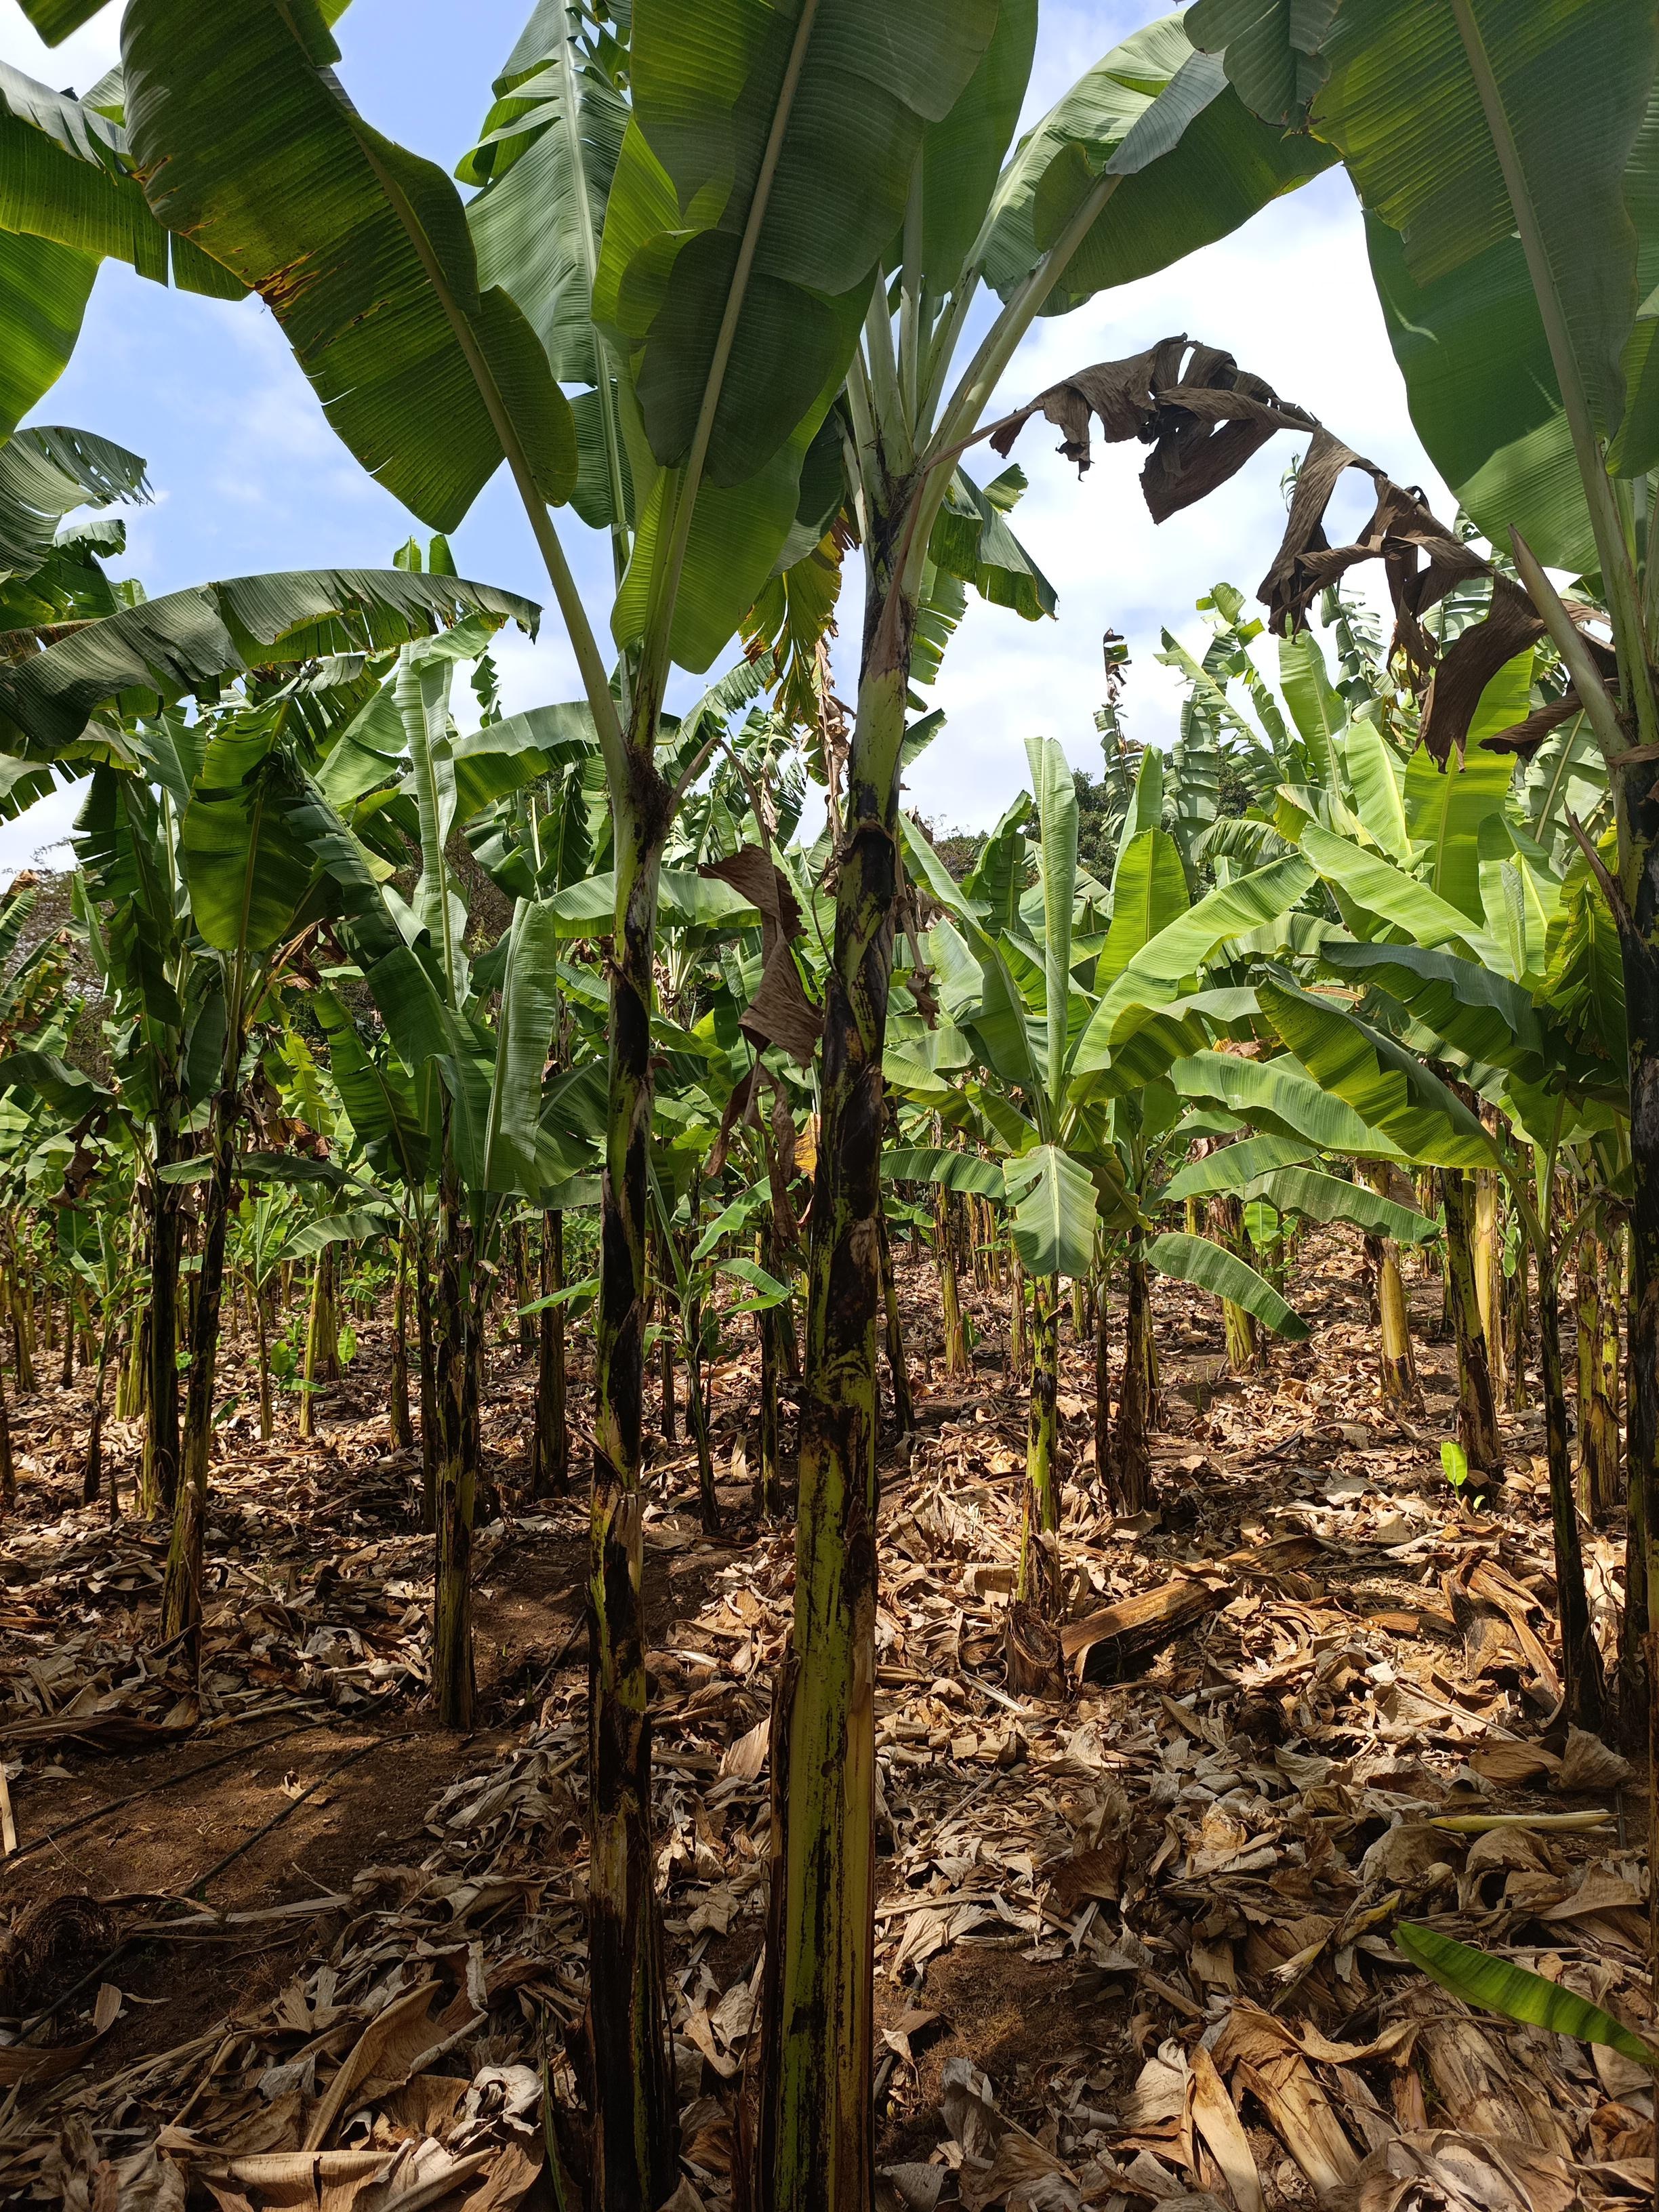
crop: banana
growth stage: vegetative
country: Tanzania
